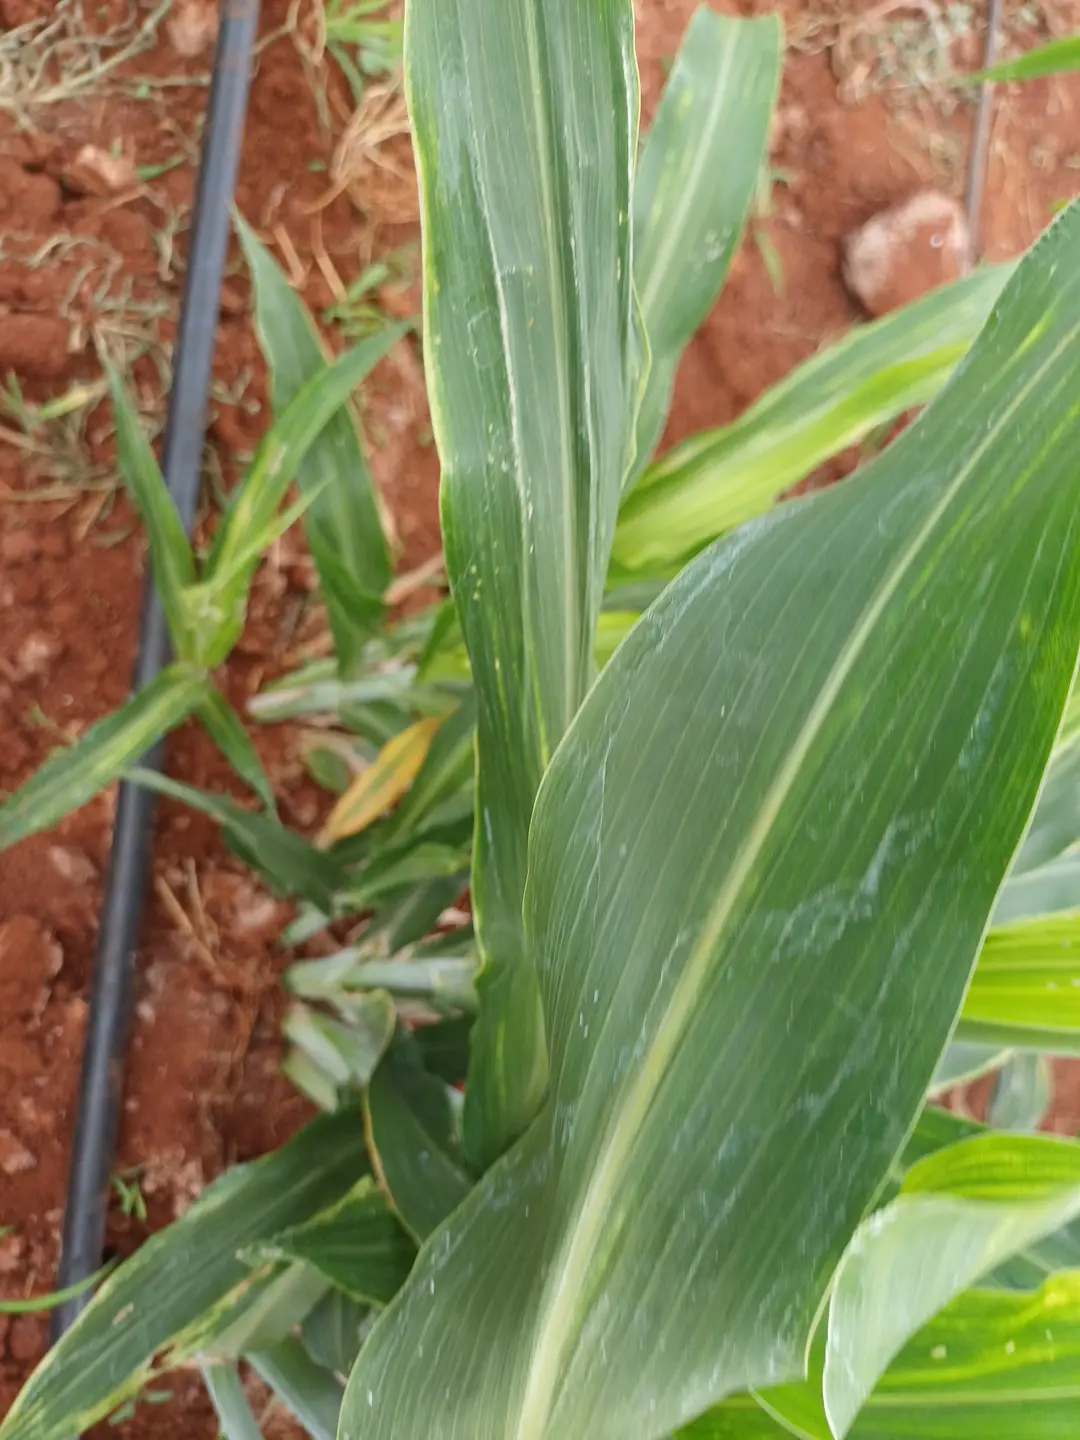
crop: sorghum
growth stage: vegetative
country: Kenya
